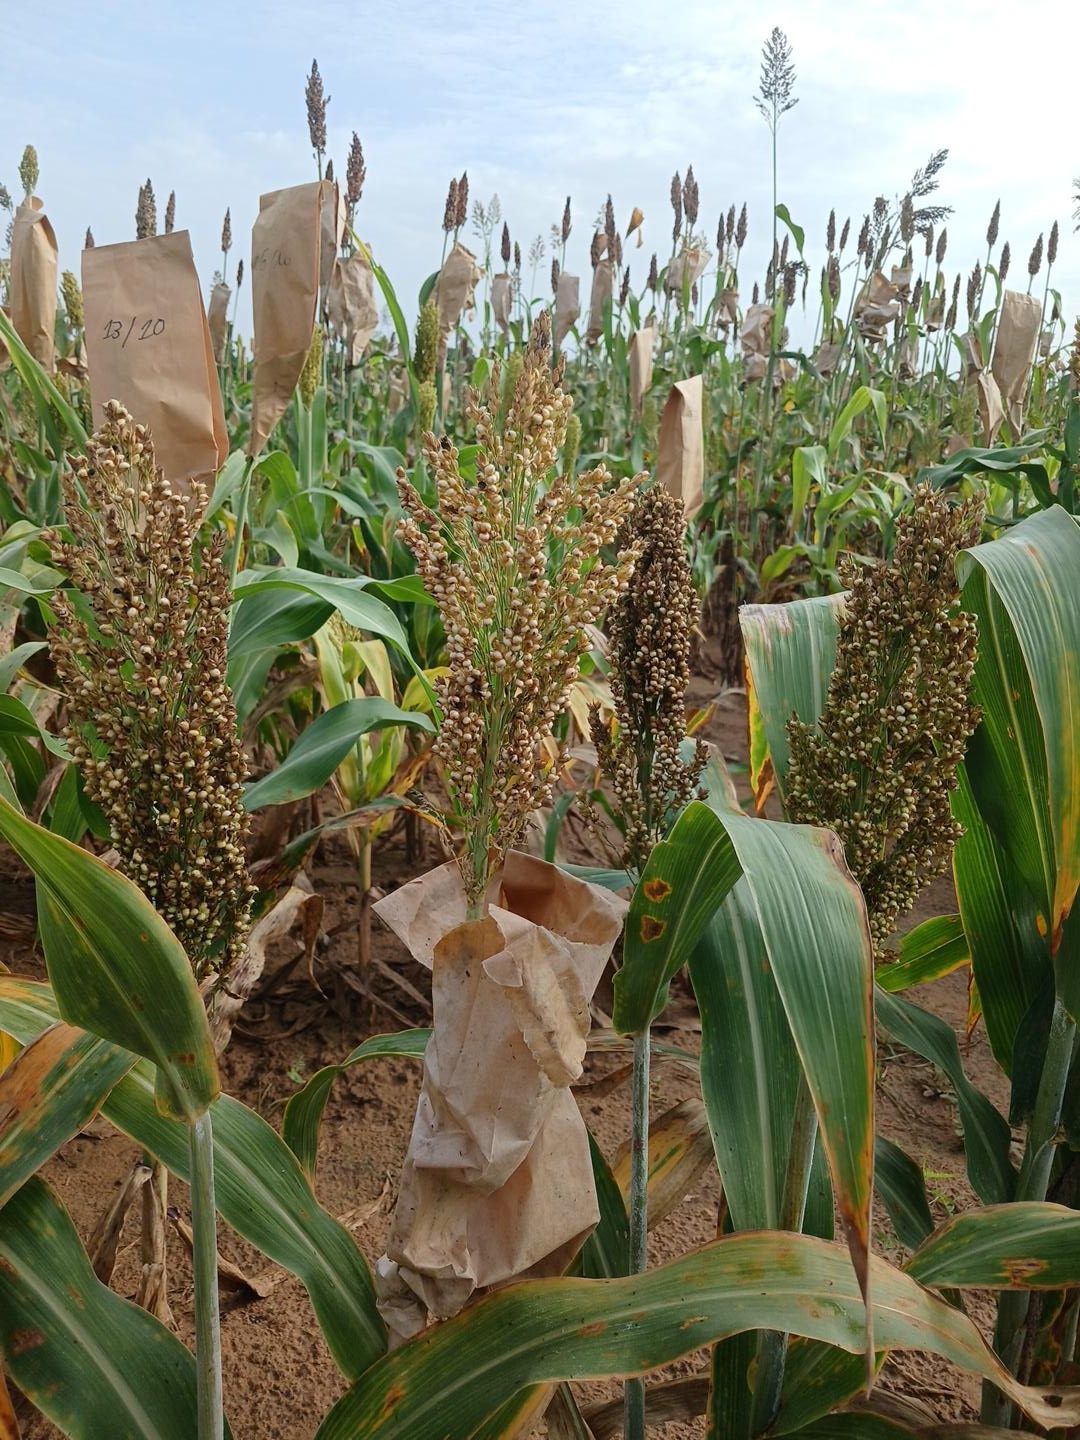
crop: sorghum
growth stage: filling grain
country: Senegal
